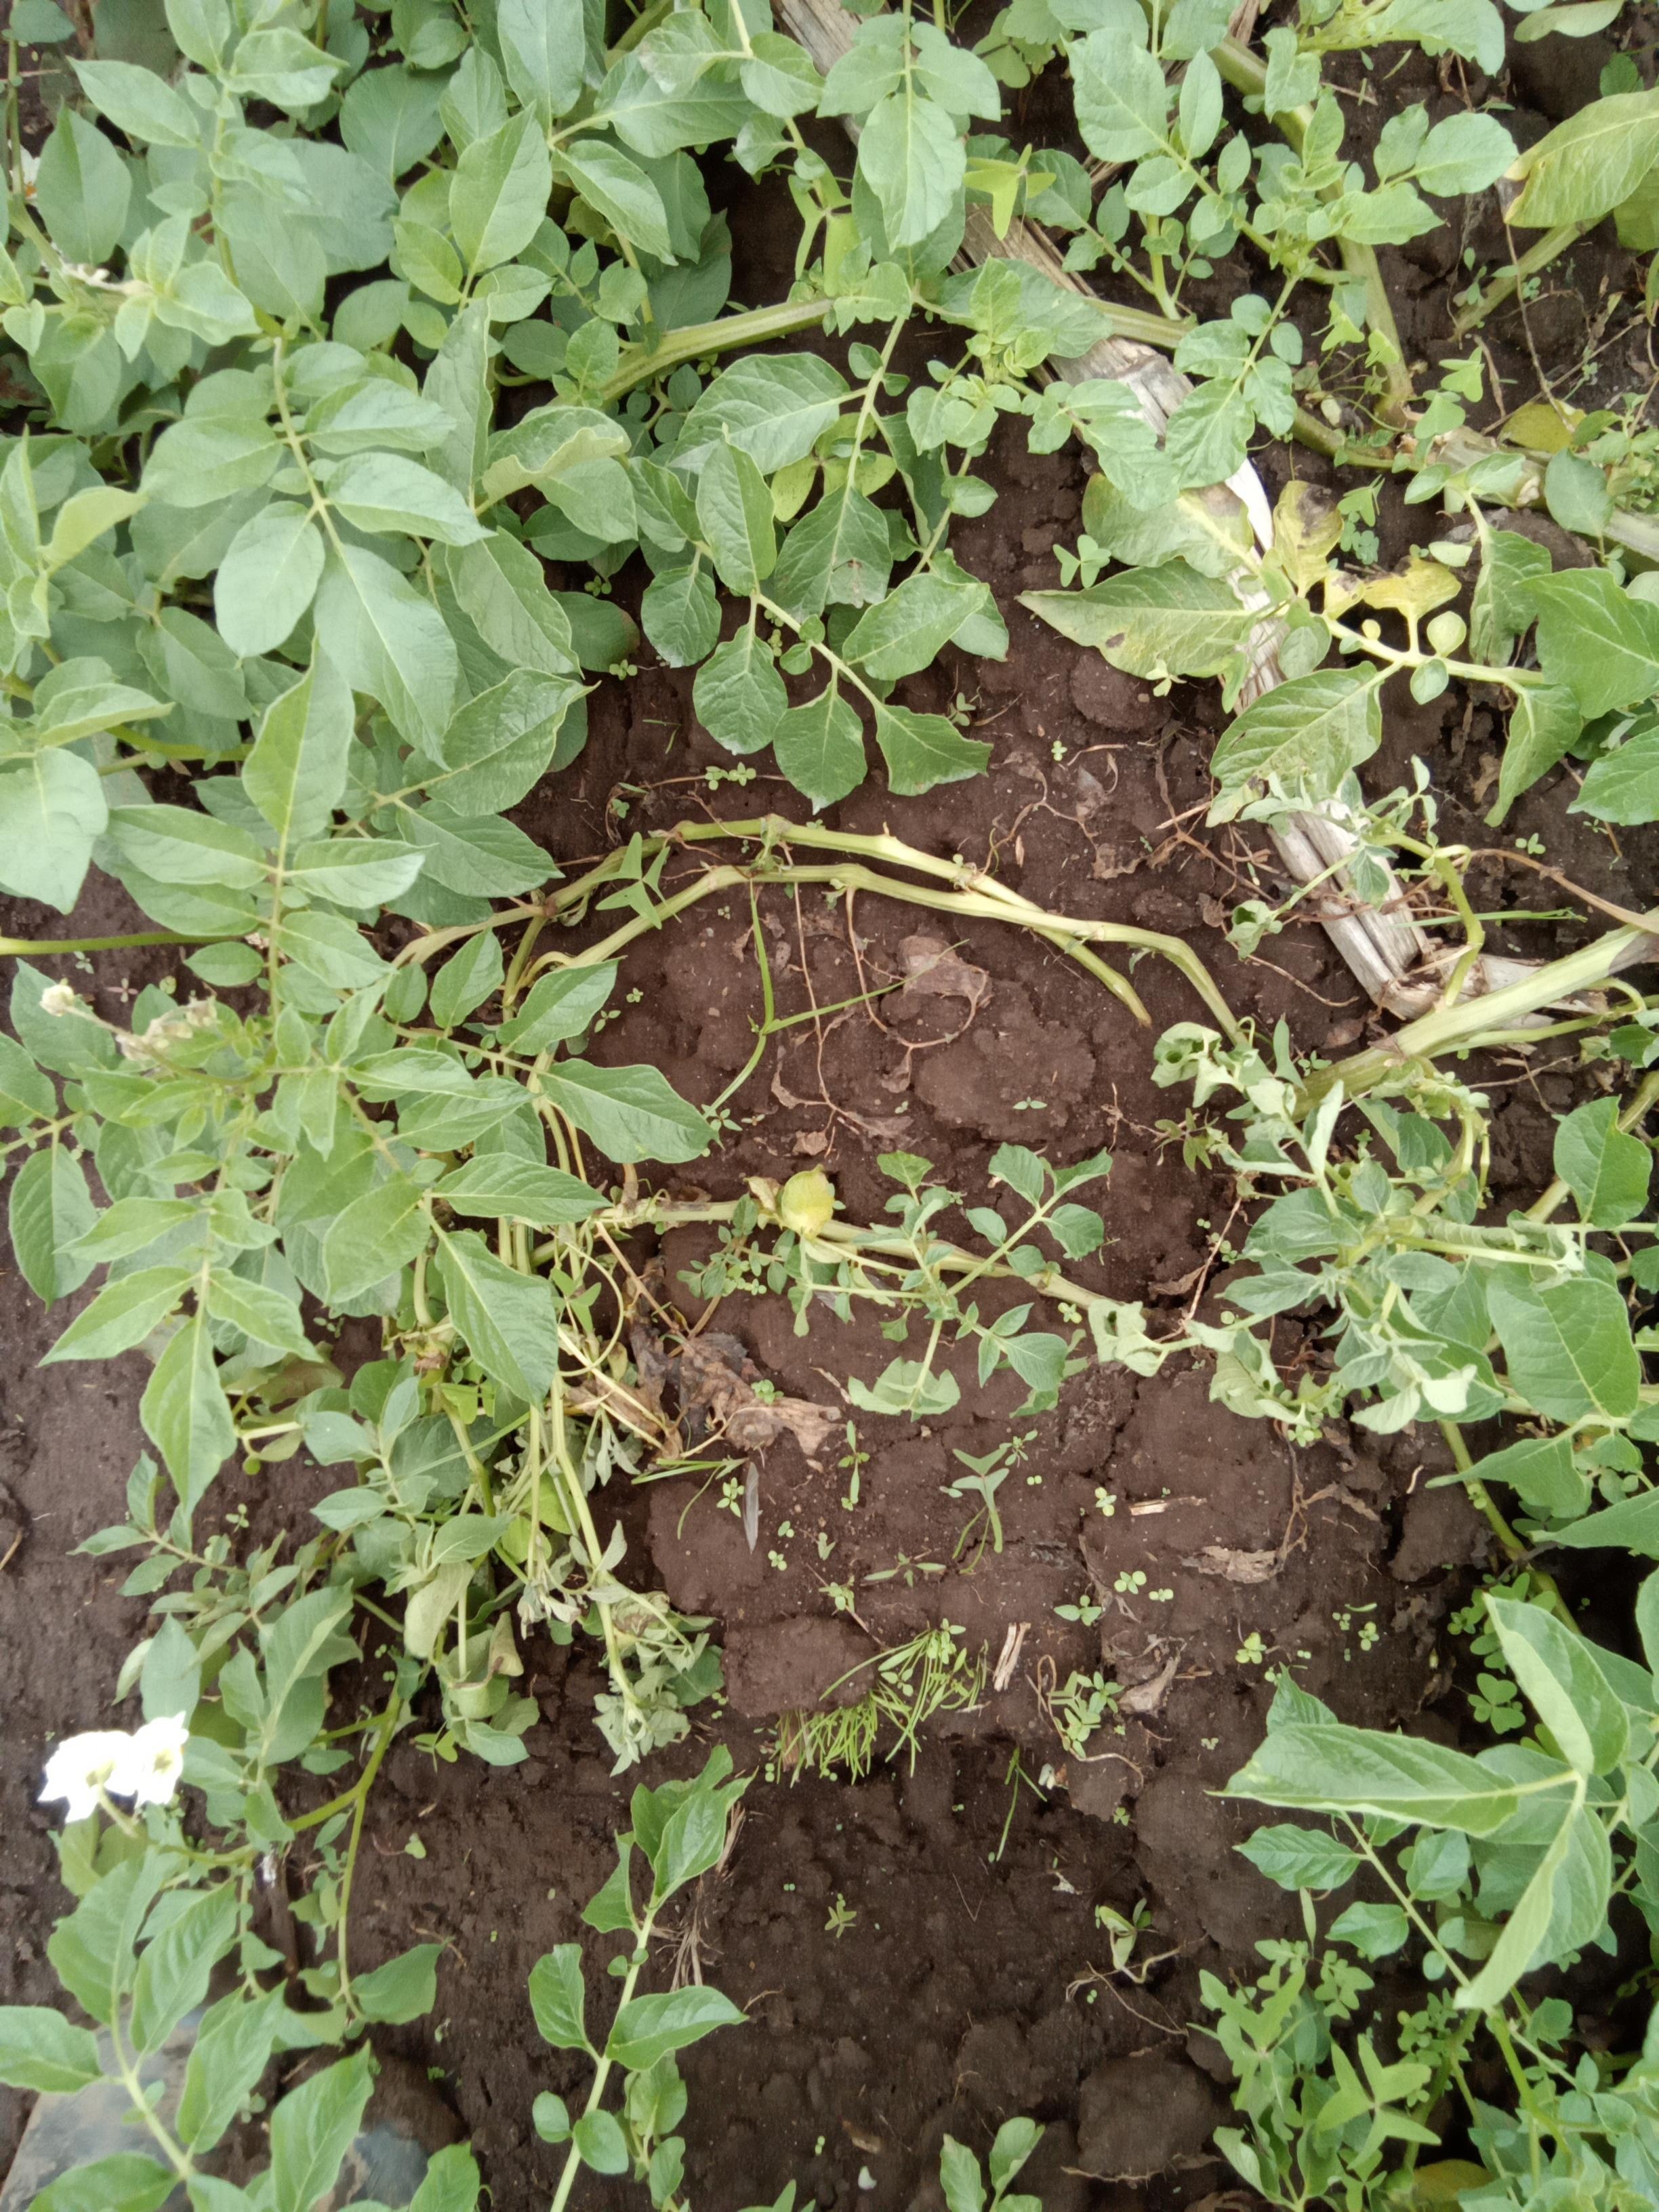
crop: potato
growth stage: flowering
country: Kenya
